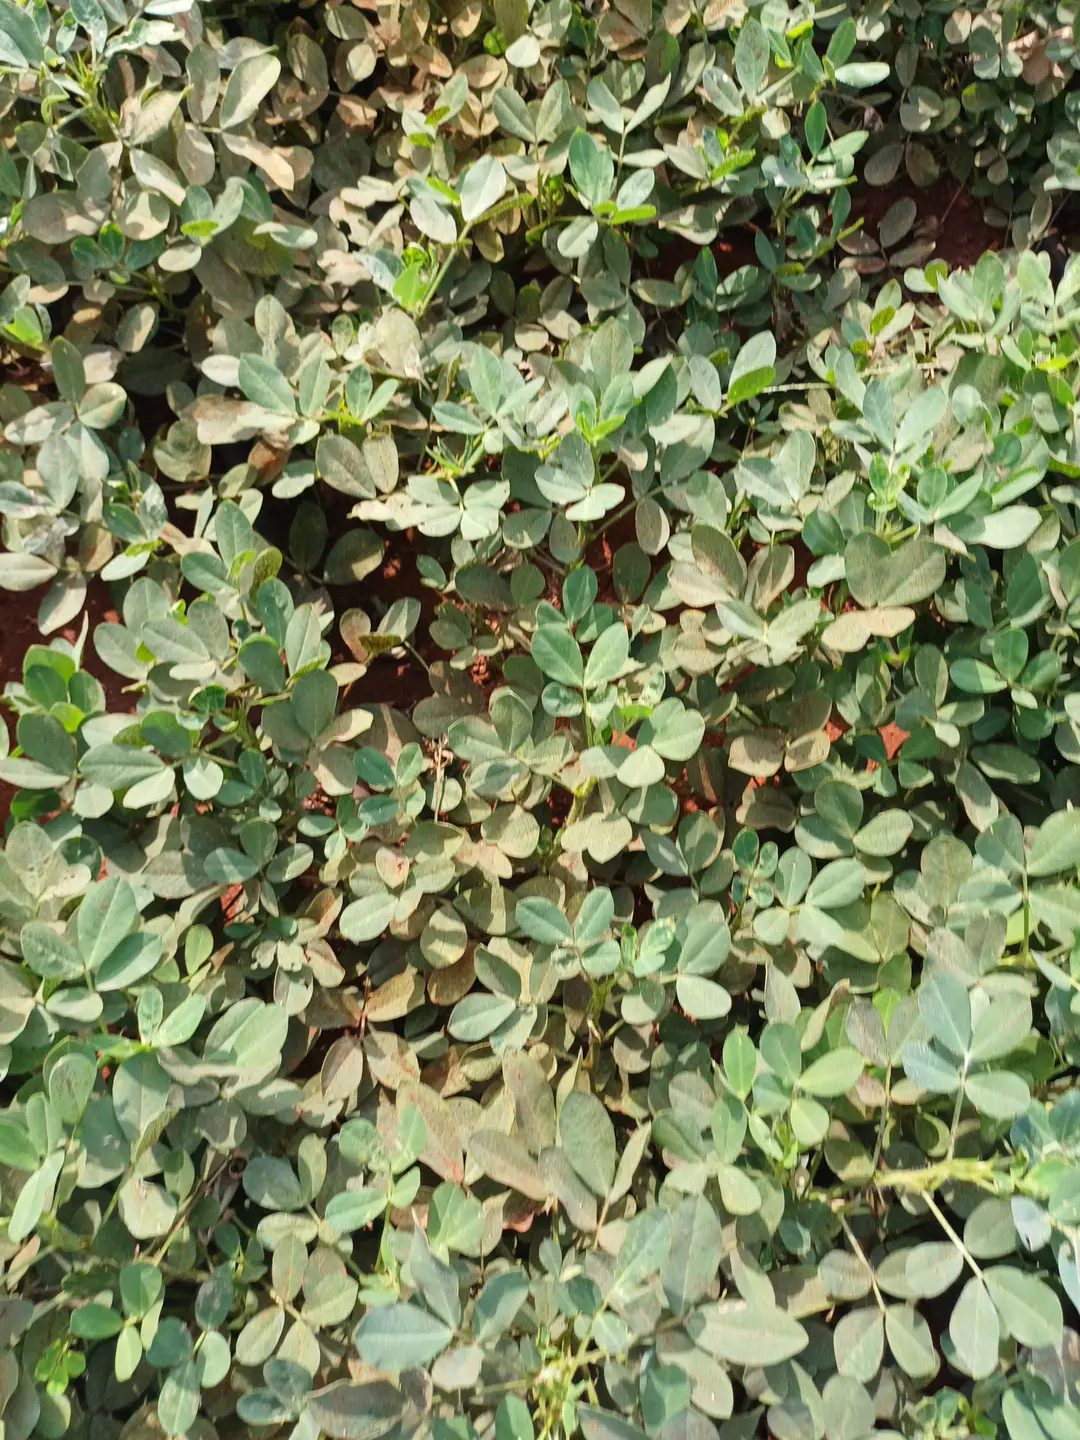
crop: groundnut
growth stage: pegging
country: Kenya
